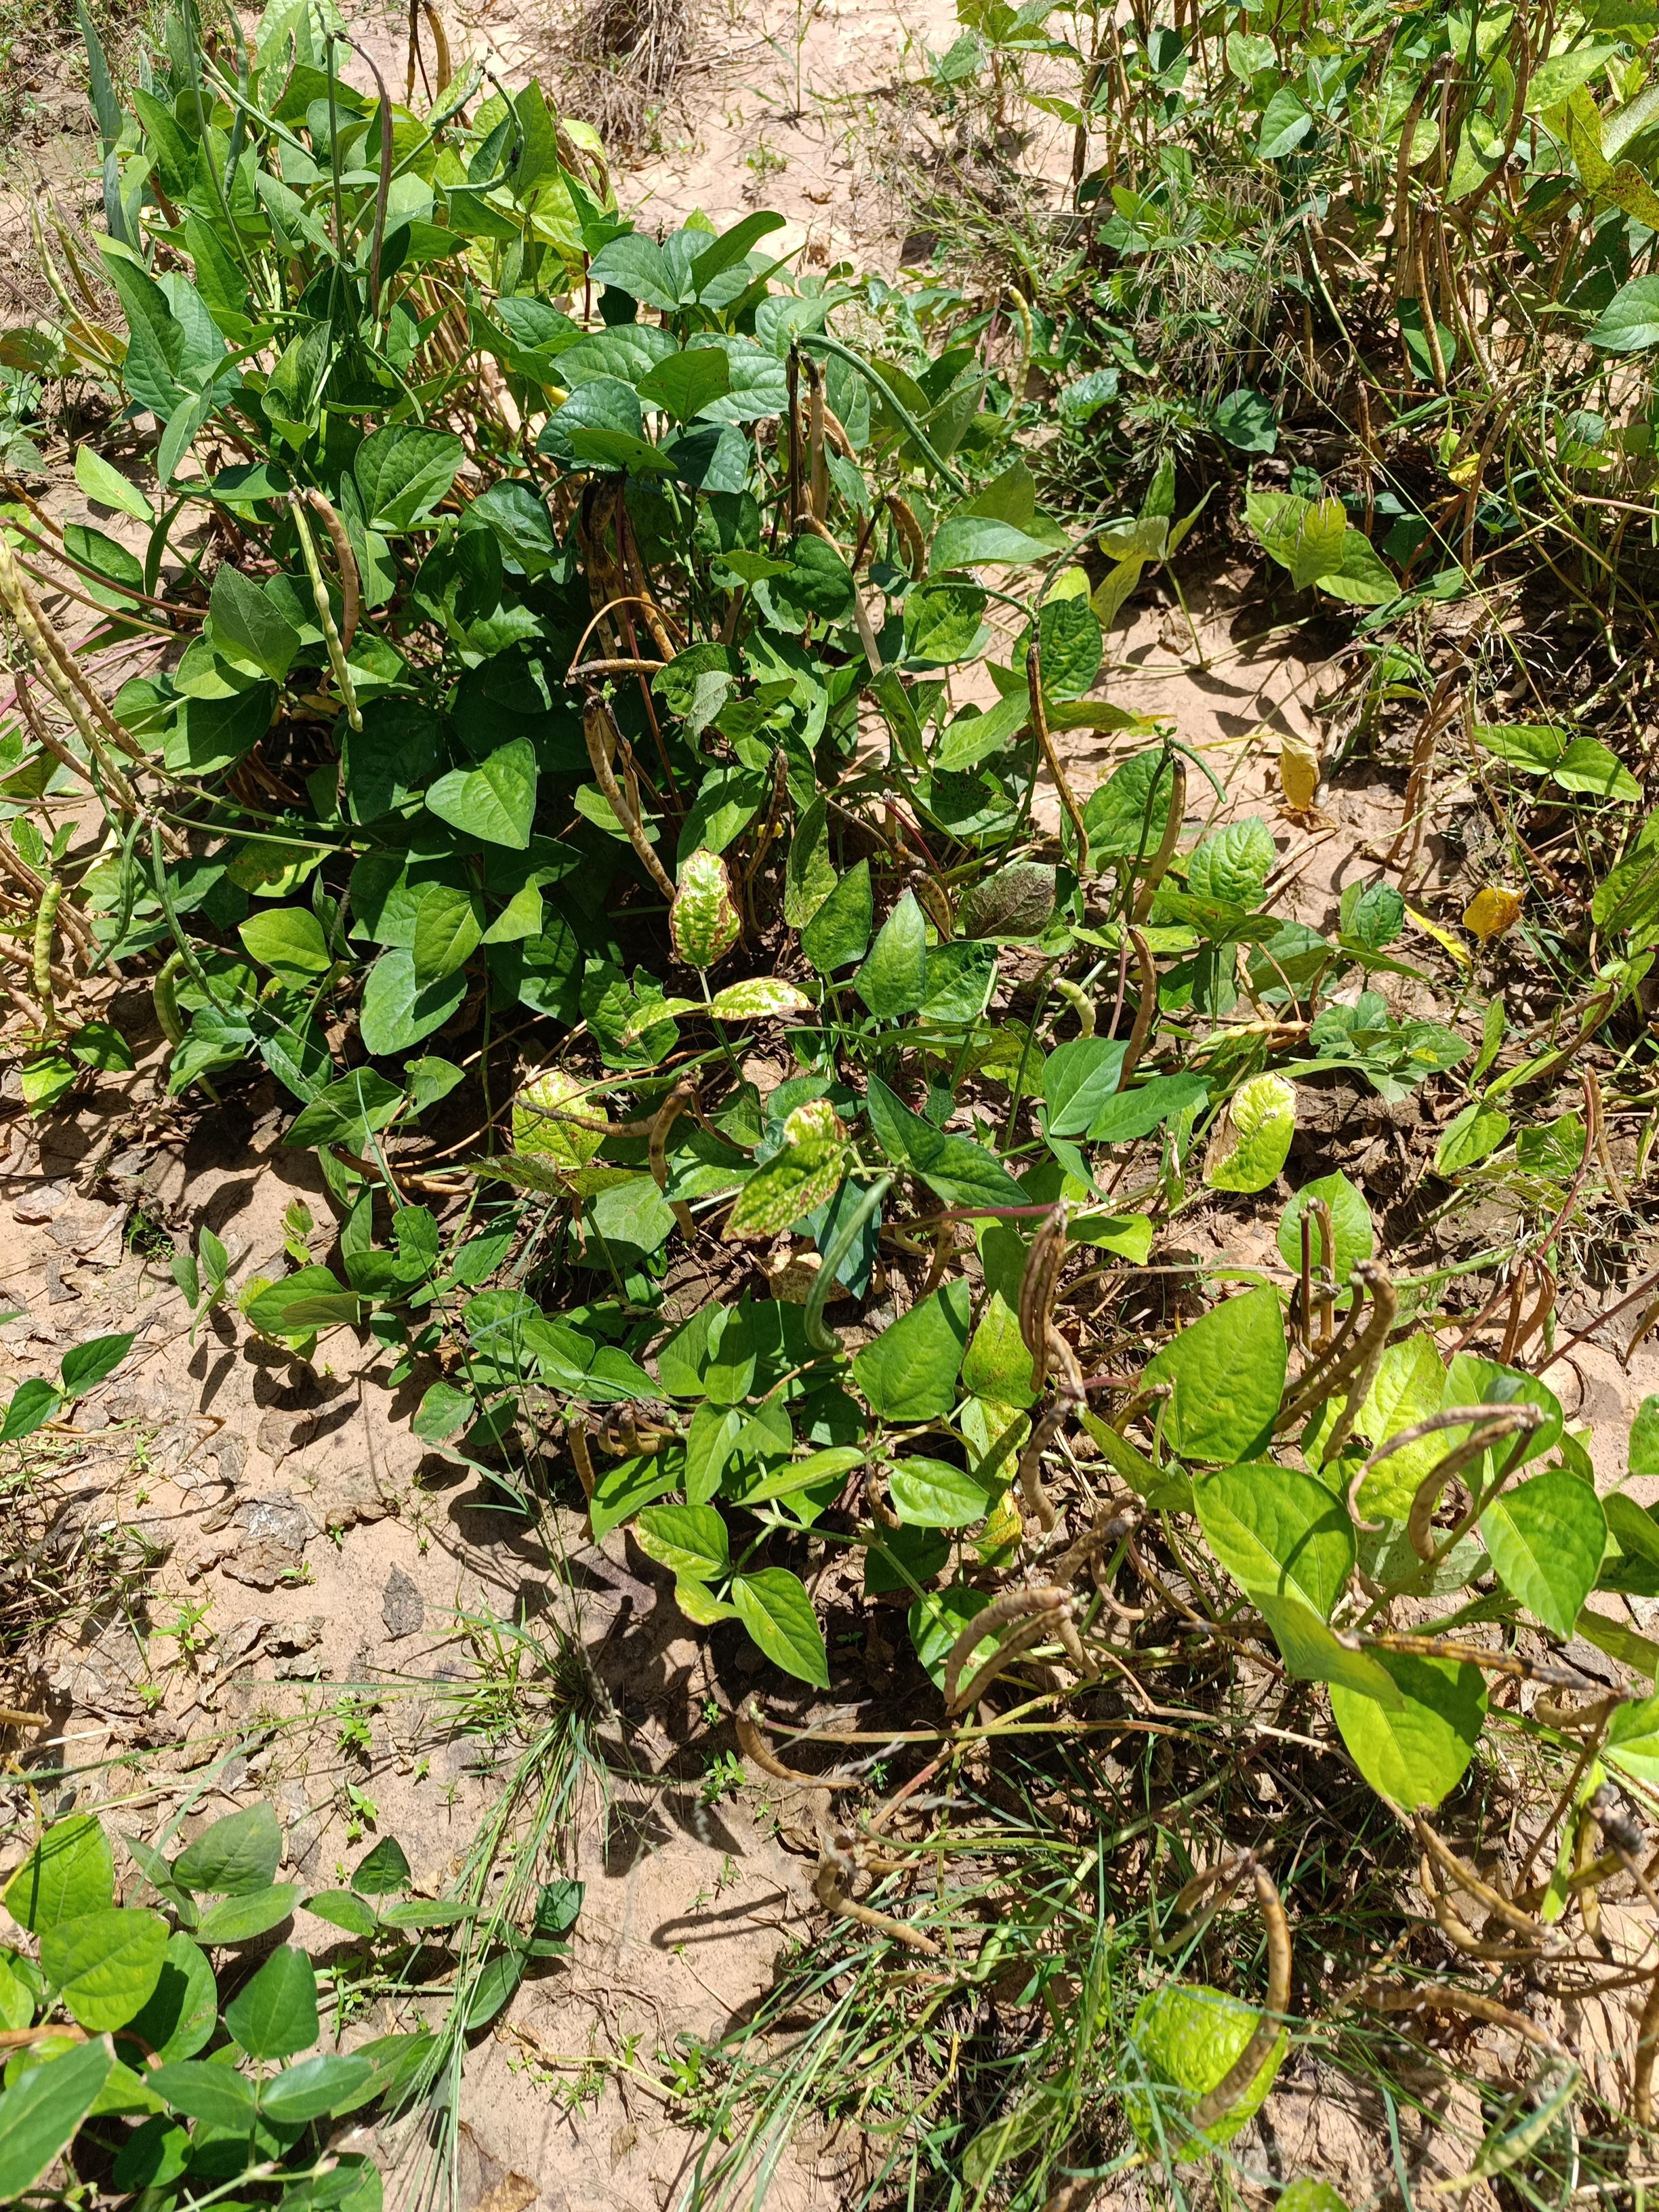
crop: cowpea
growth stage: maturity
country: Nigeria
